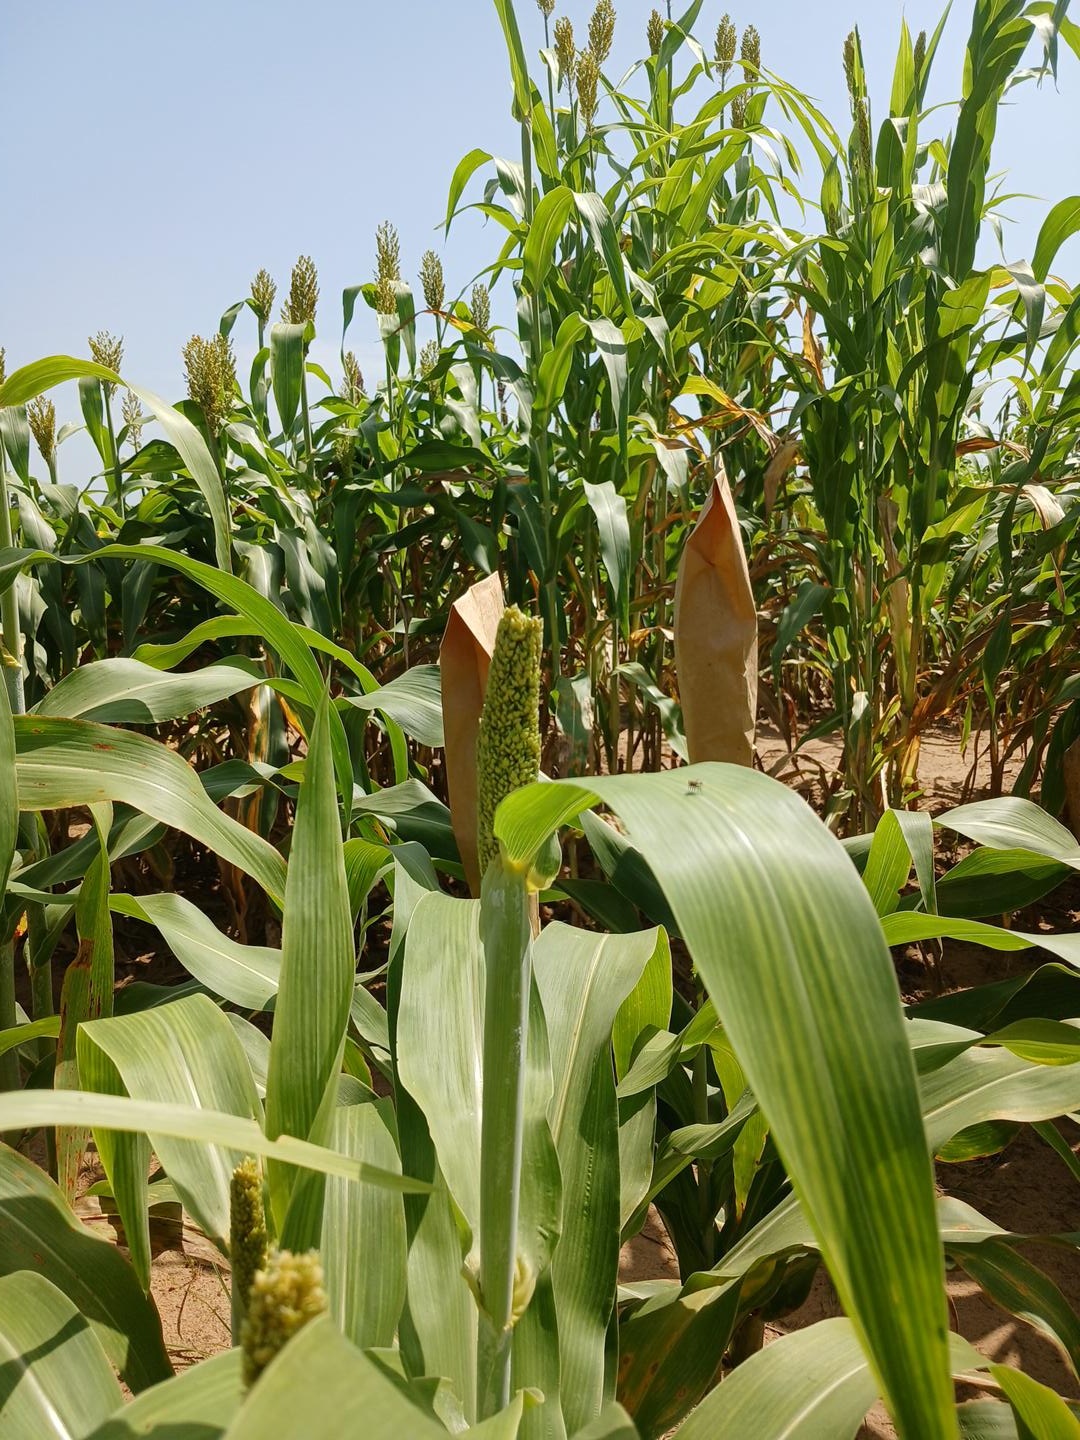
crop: sorghum
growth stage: heading tuber
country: Senegal
